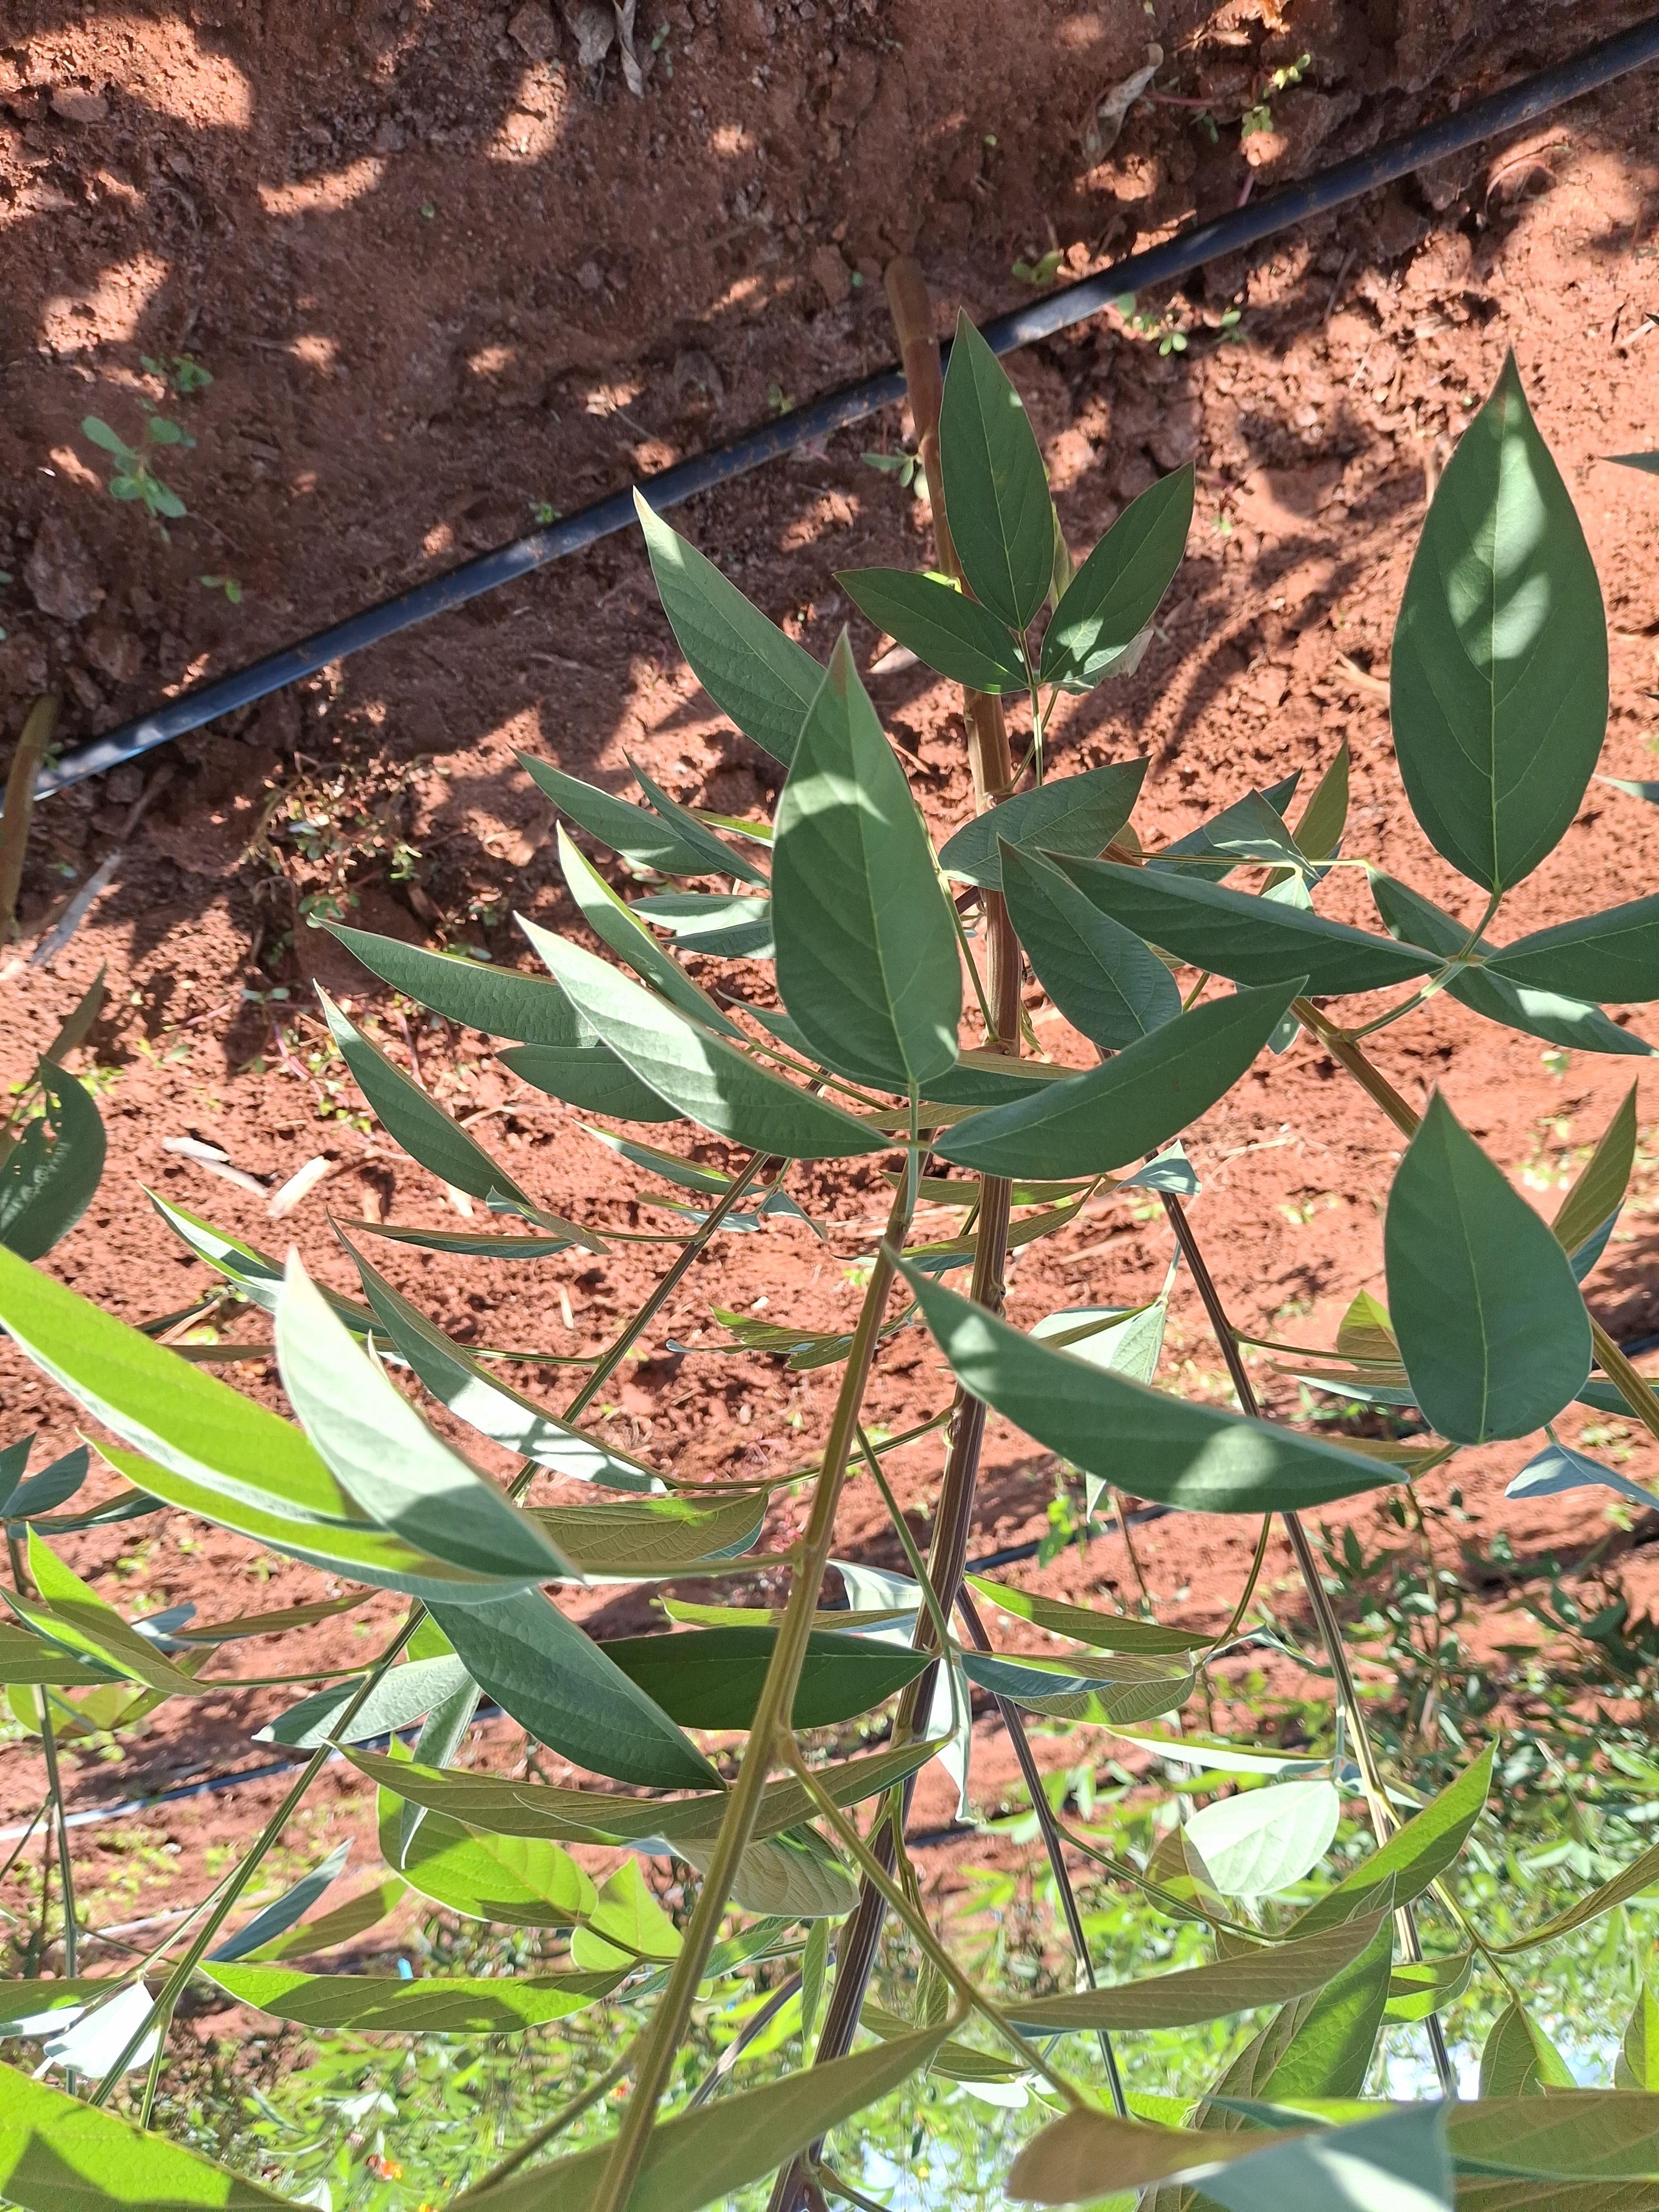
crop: pigeonpea
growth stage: flowering
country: Kenya
